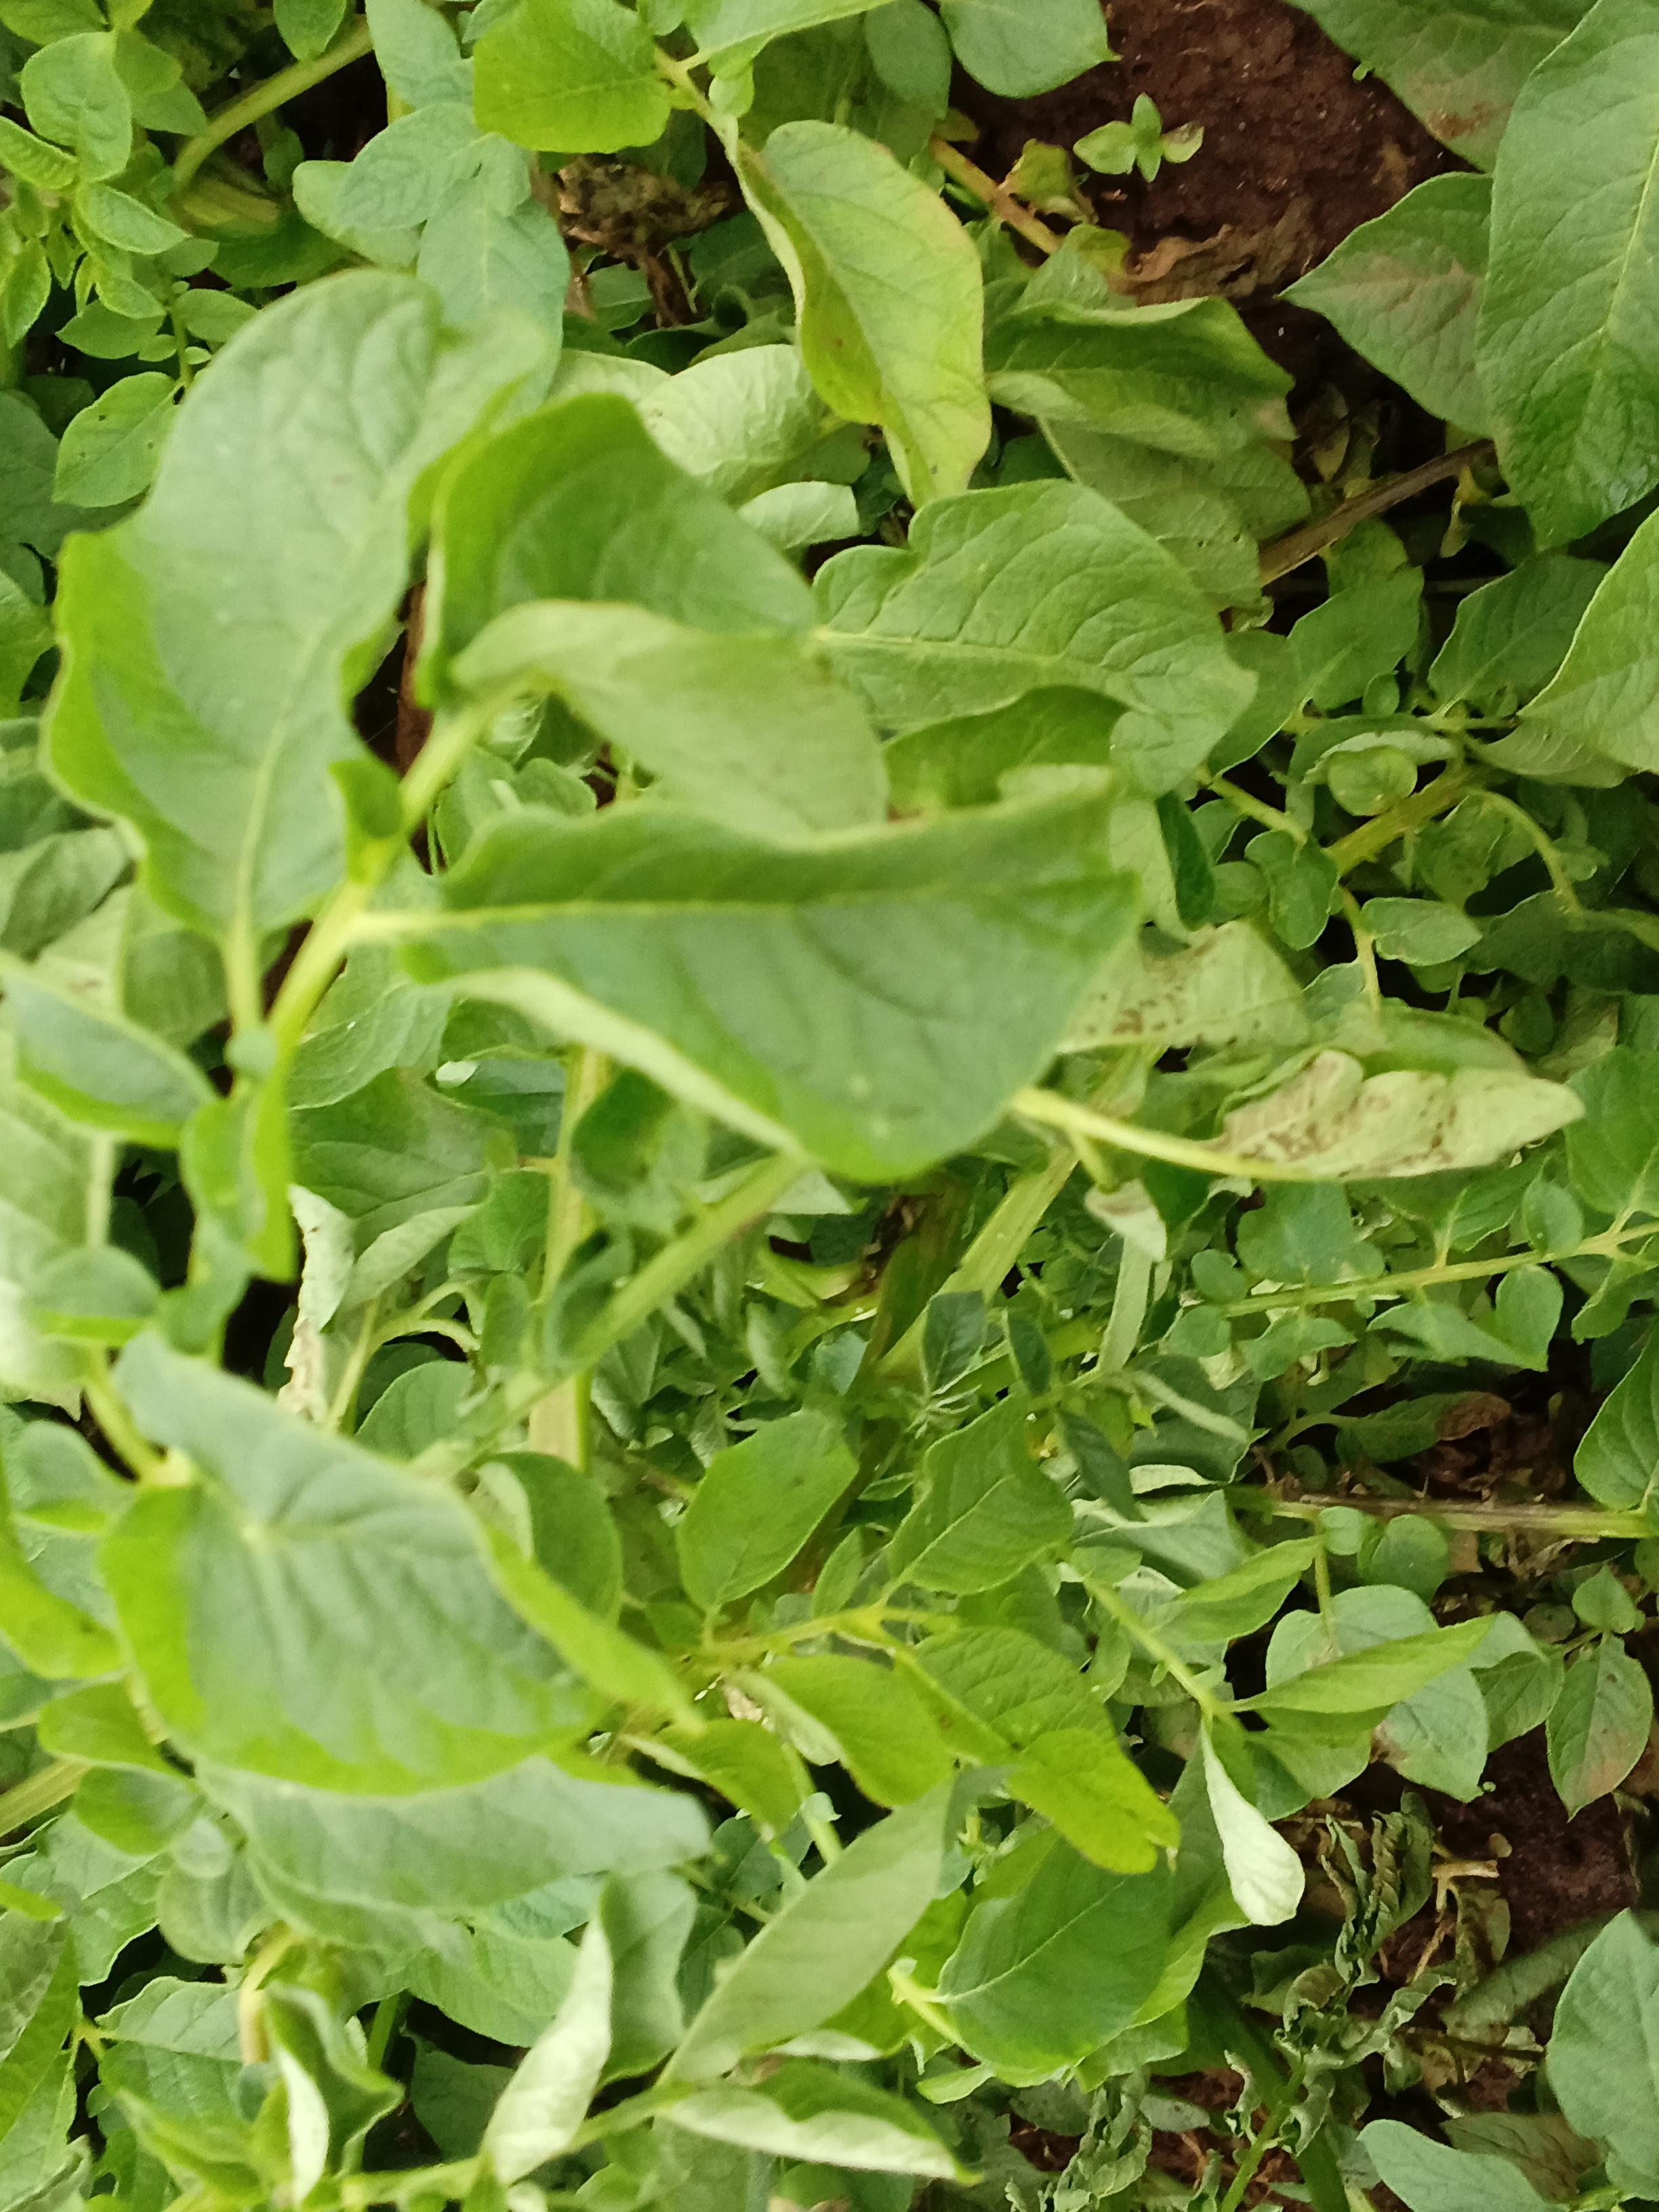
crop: potato
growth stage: flowering
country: Kenya
